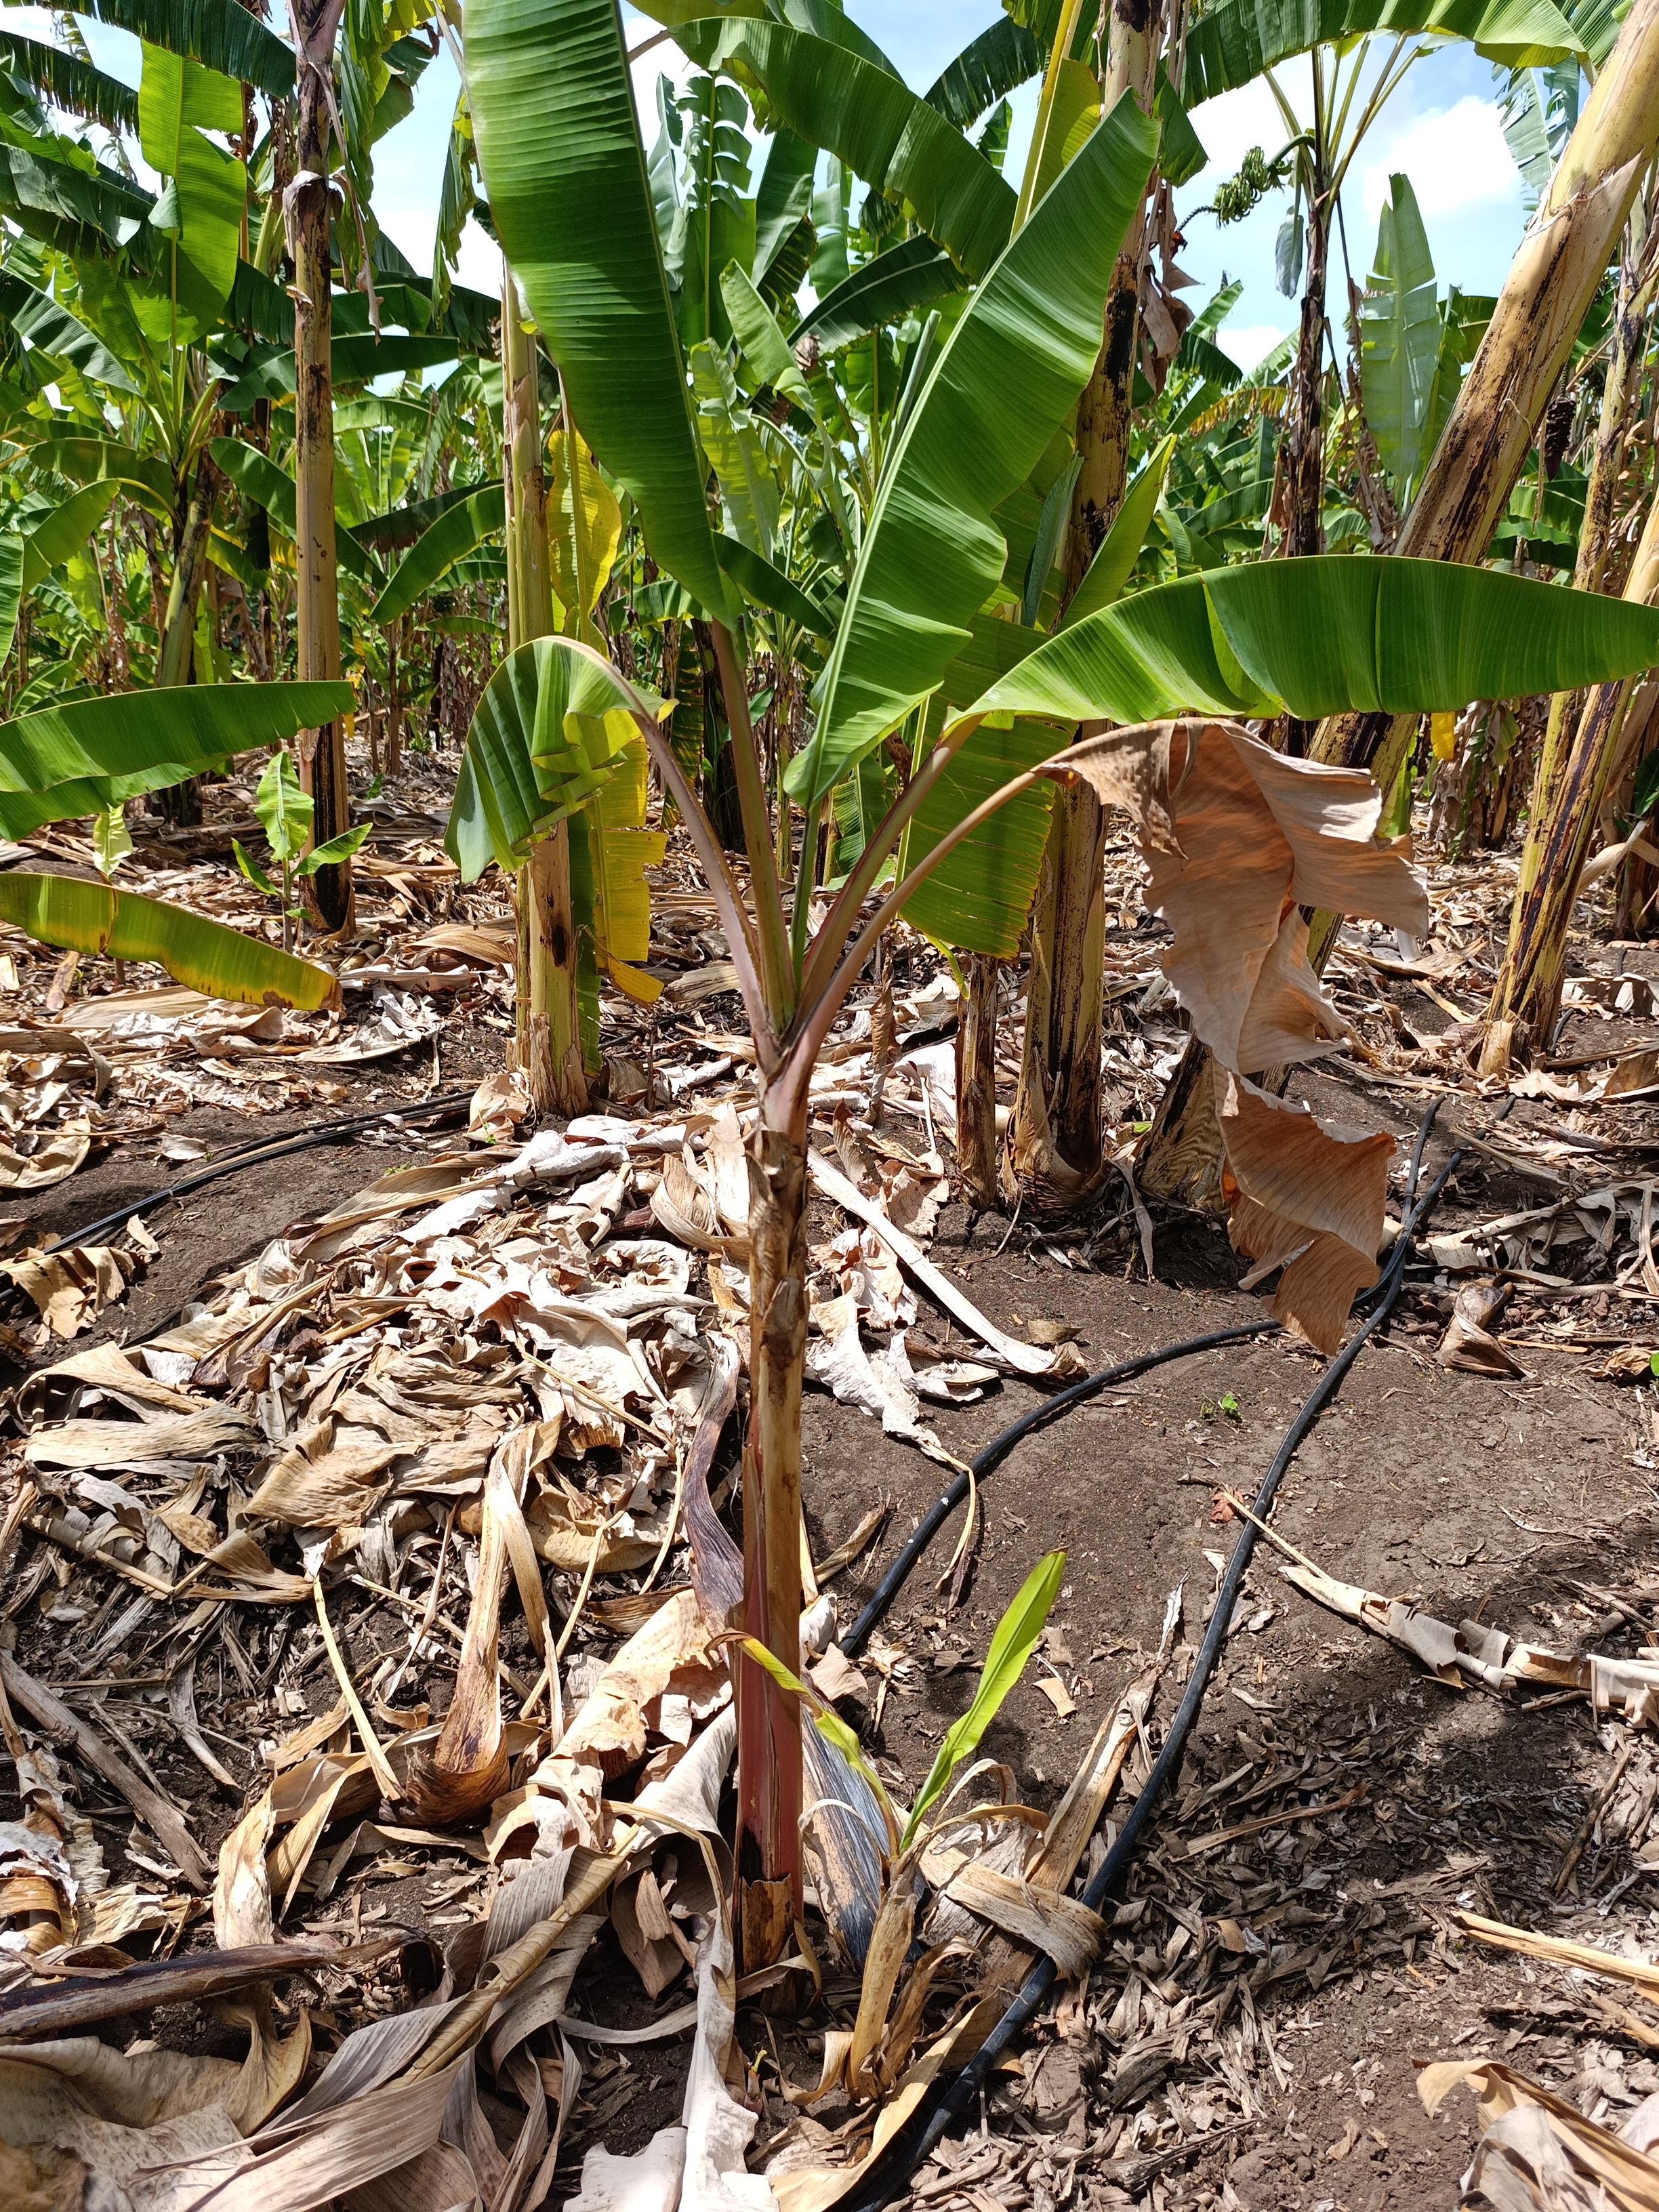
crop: banana
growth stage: vegetative
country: Tanzania
